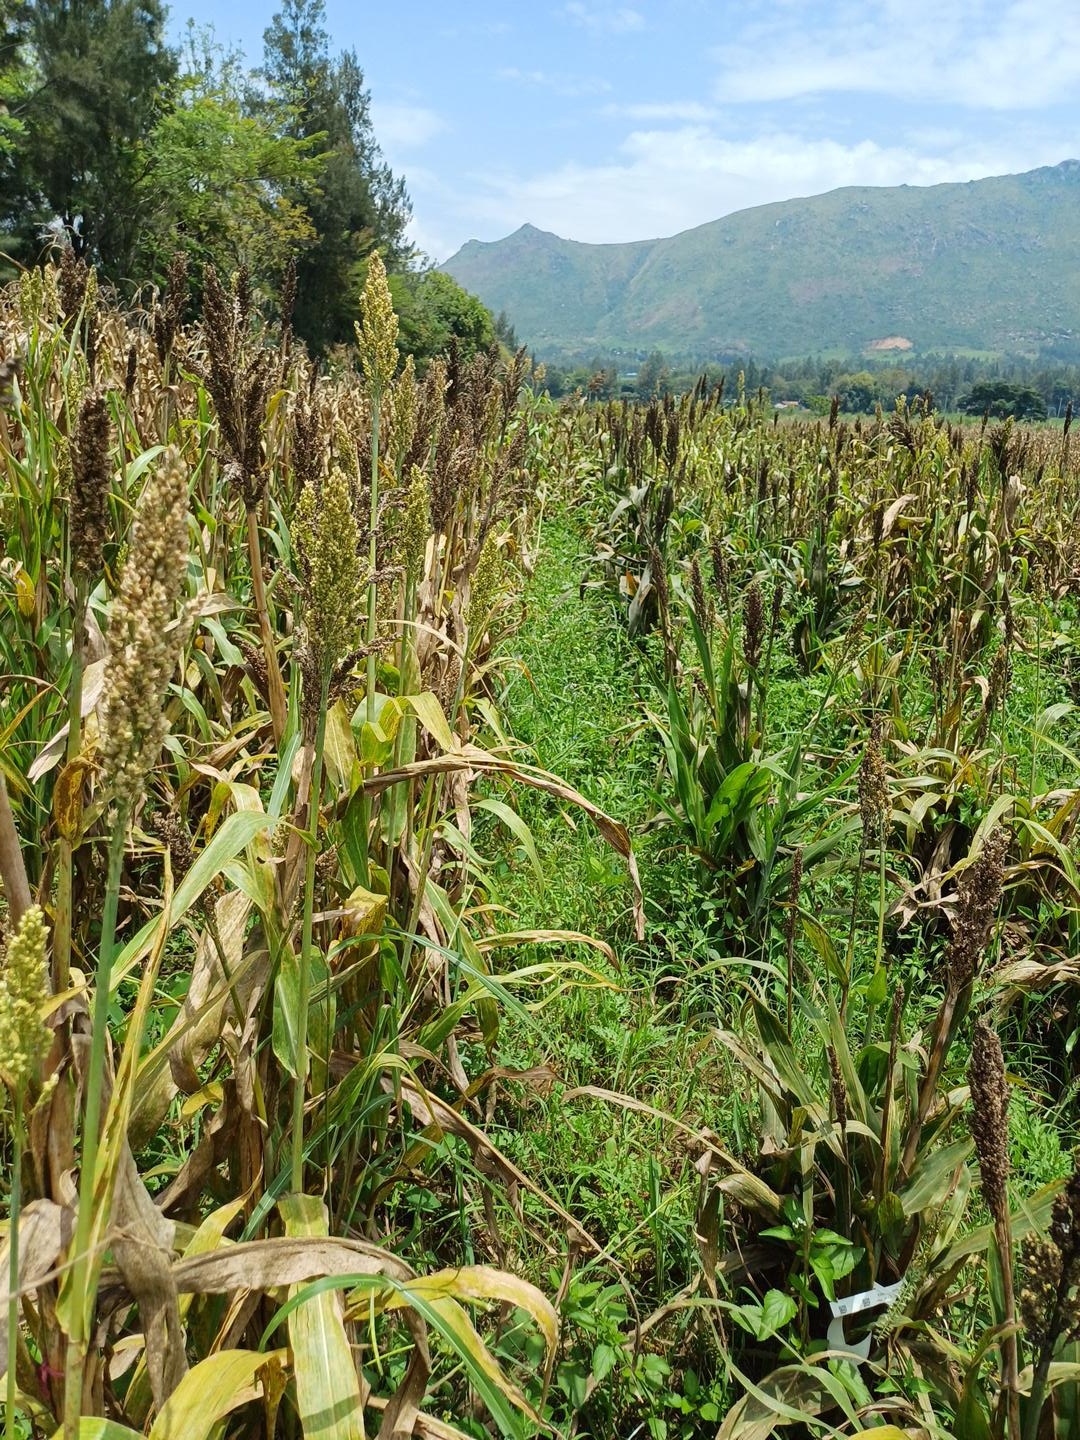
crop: sorghum
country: Kenya
